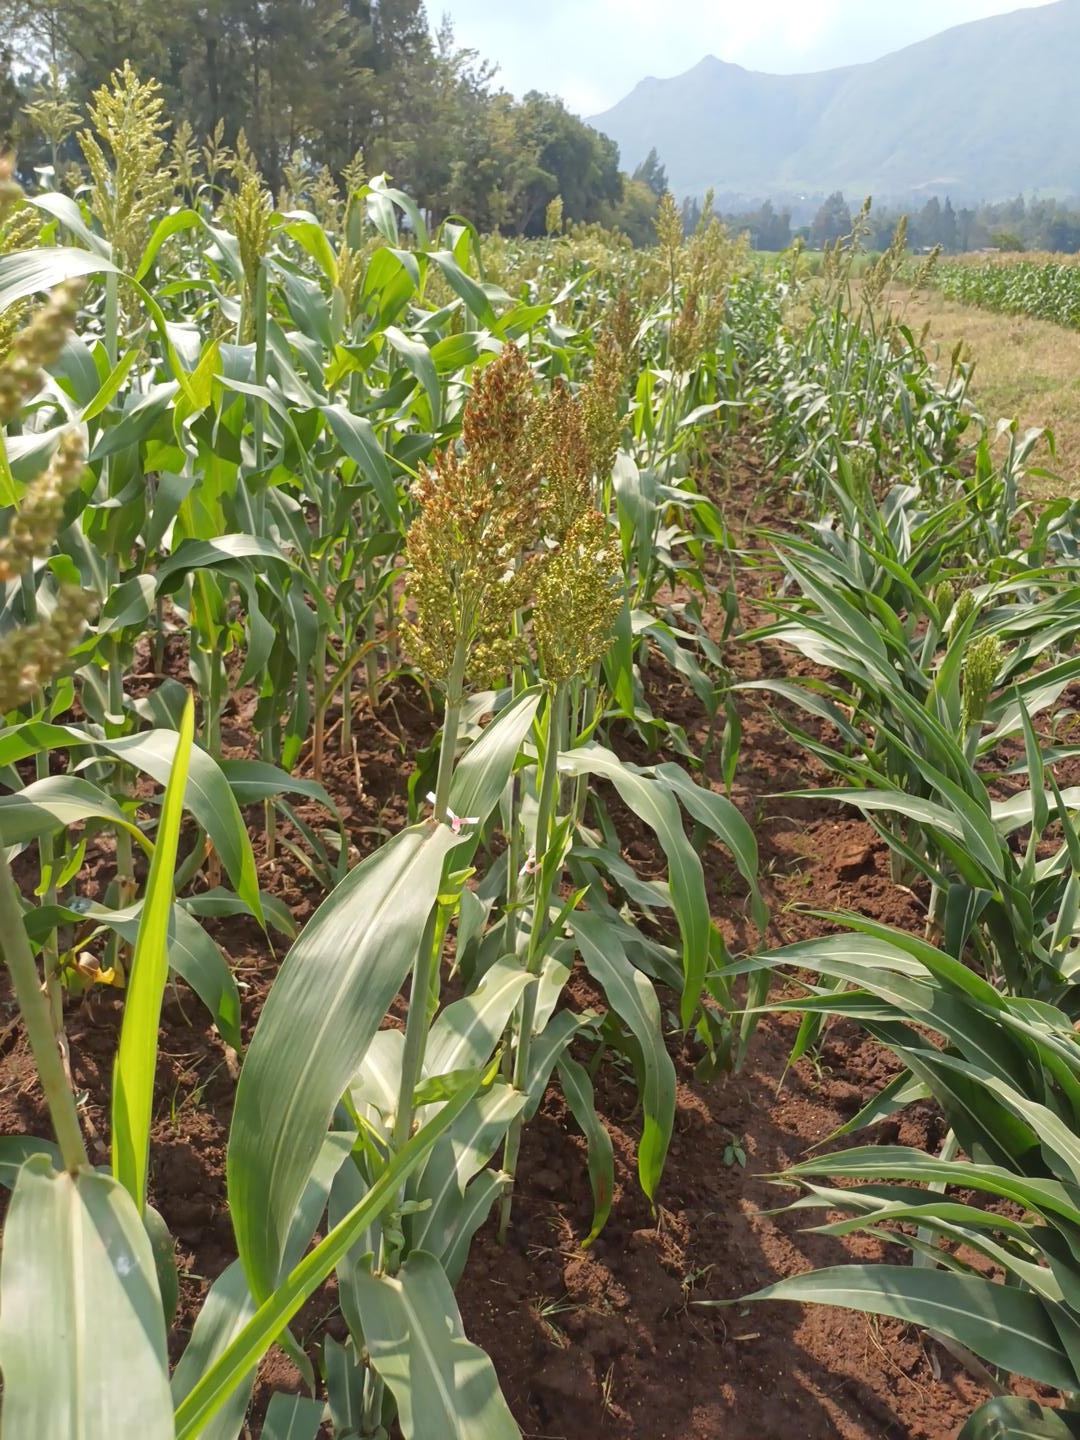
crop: sorghum
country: Kenya
